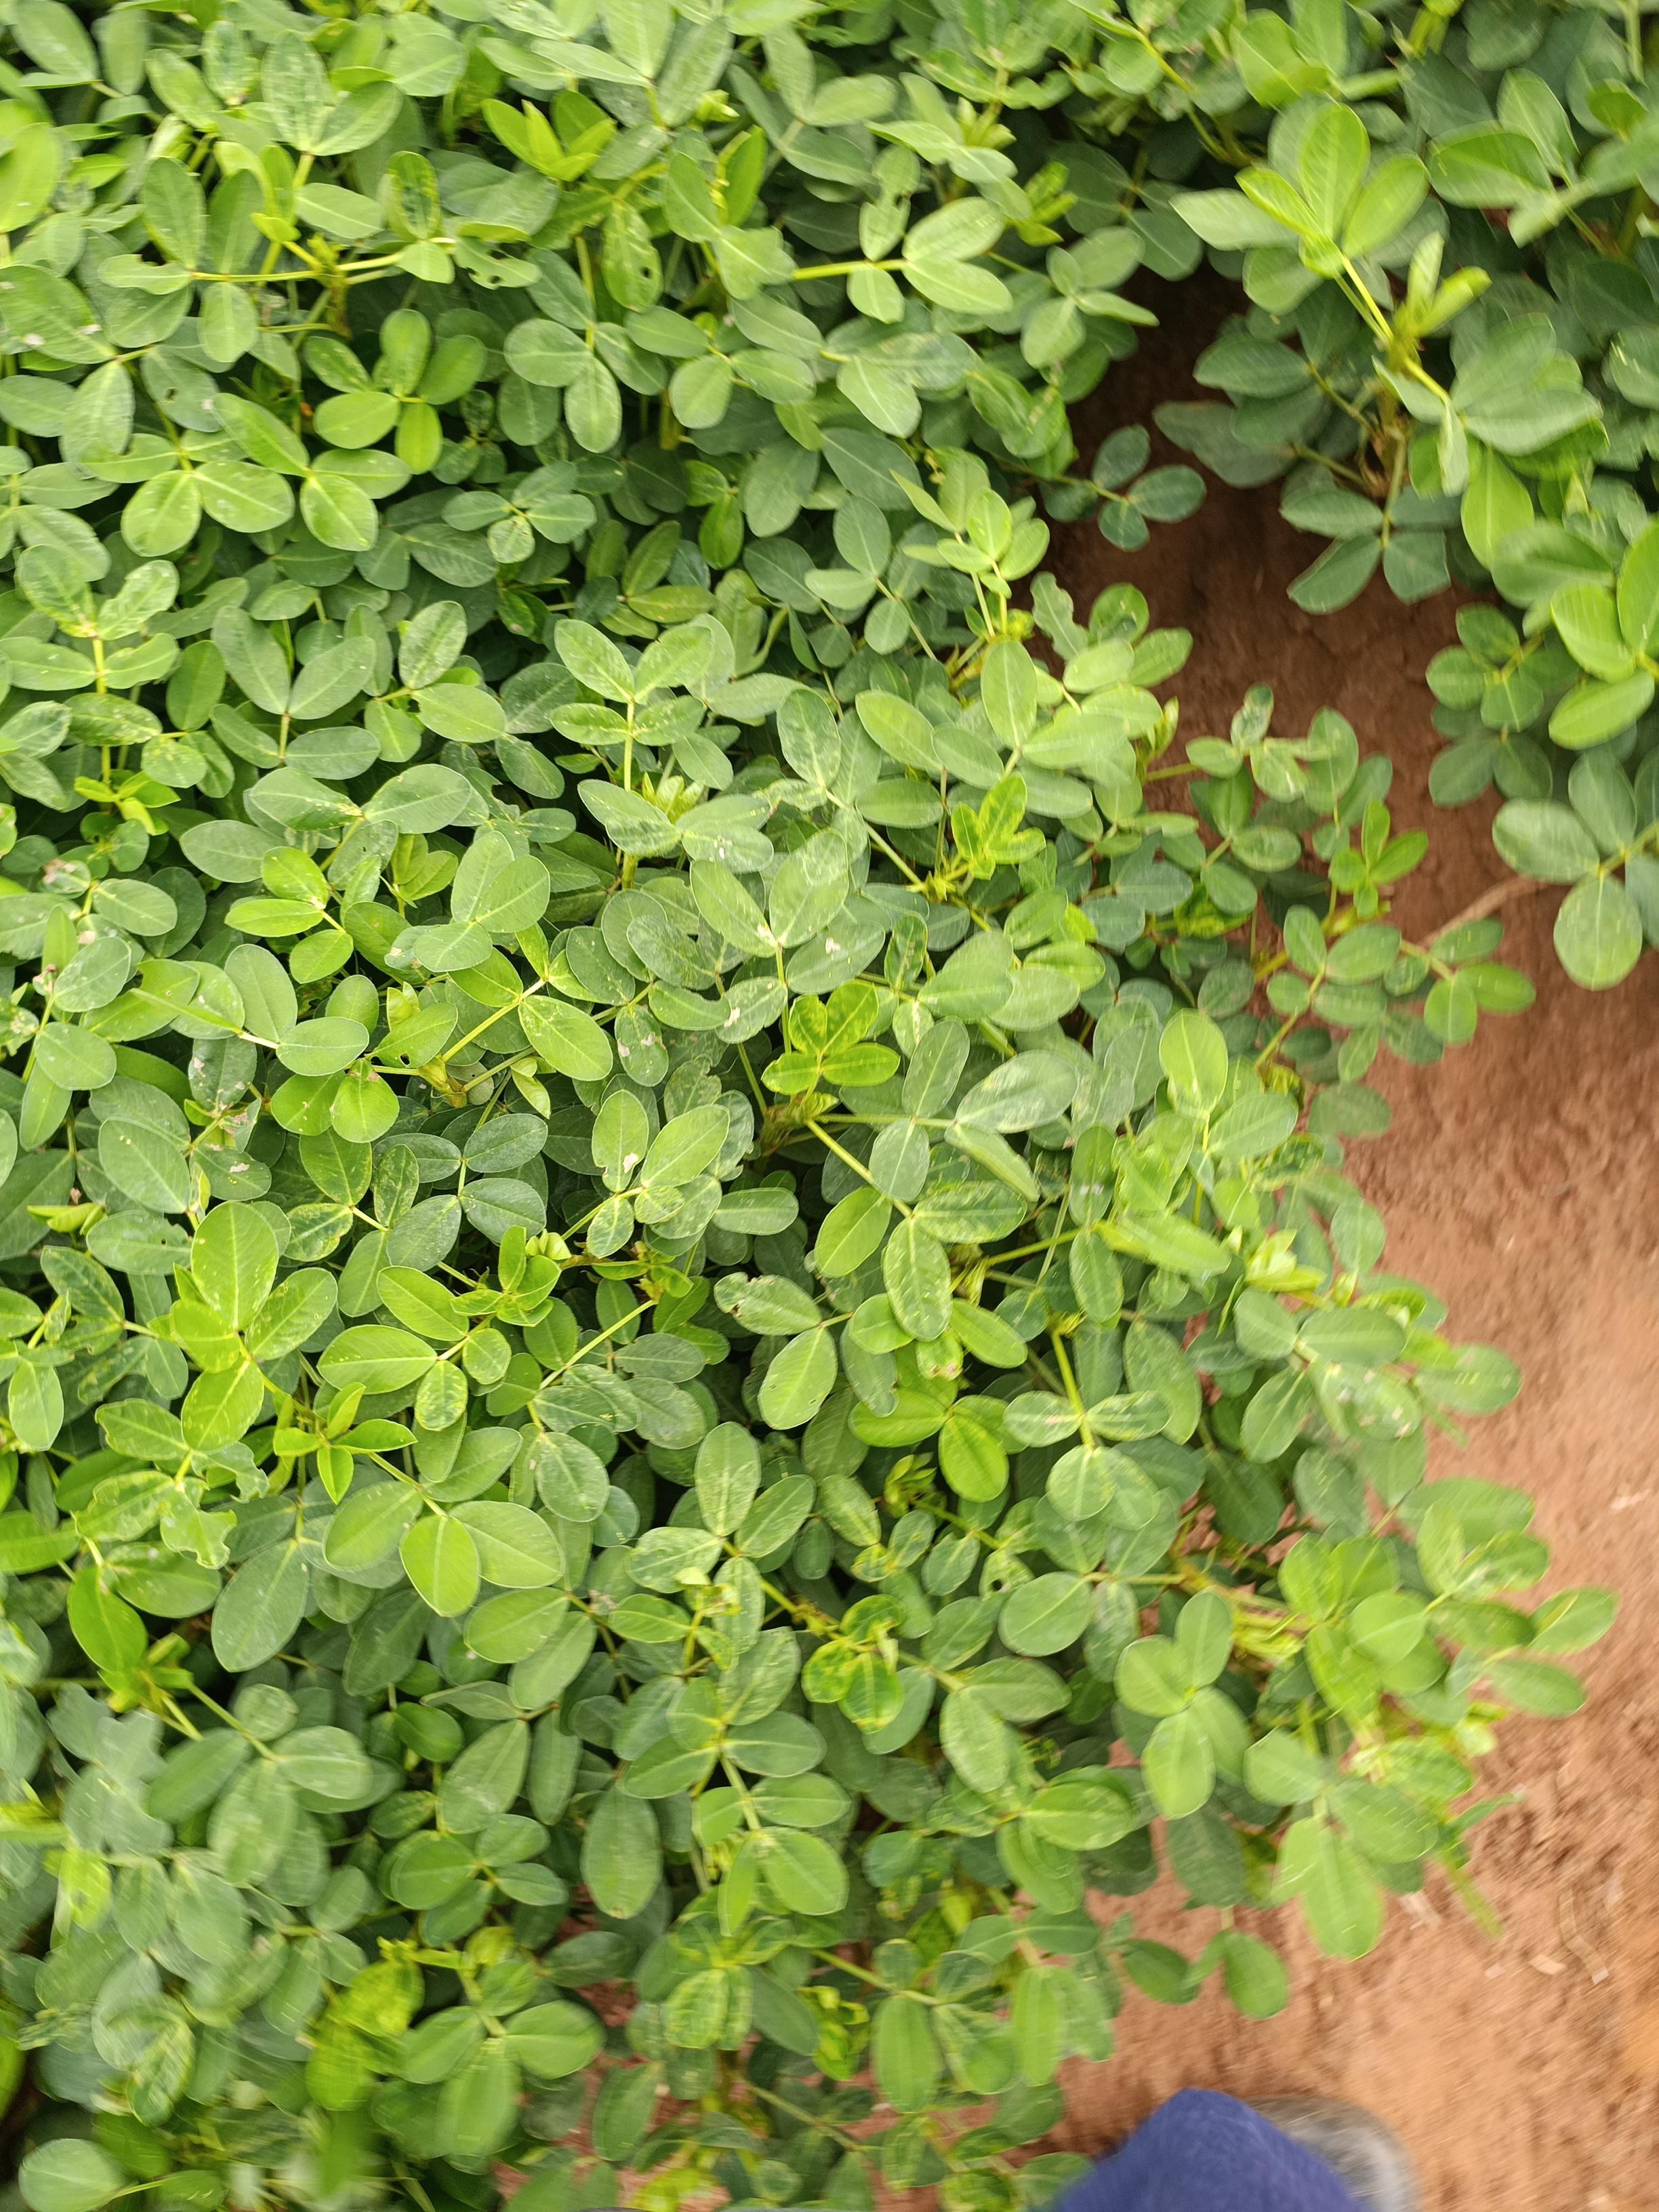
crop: groundnut
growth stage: pegging
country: Kenya
